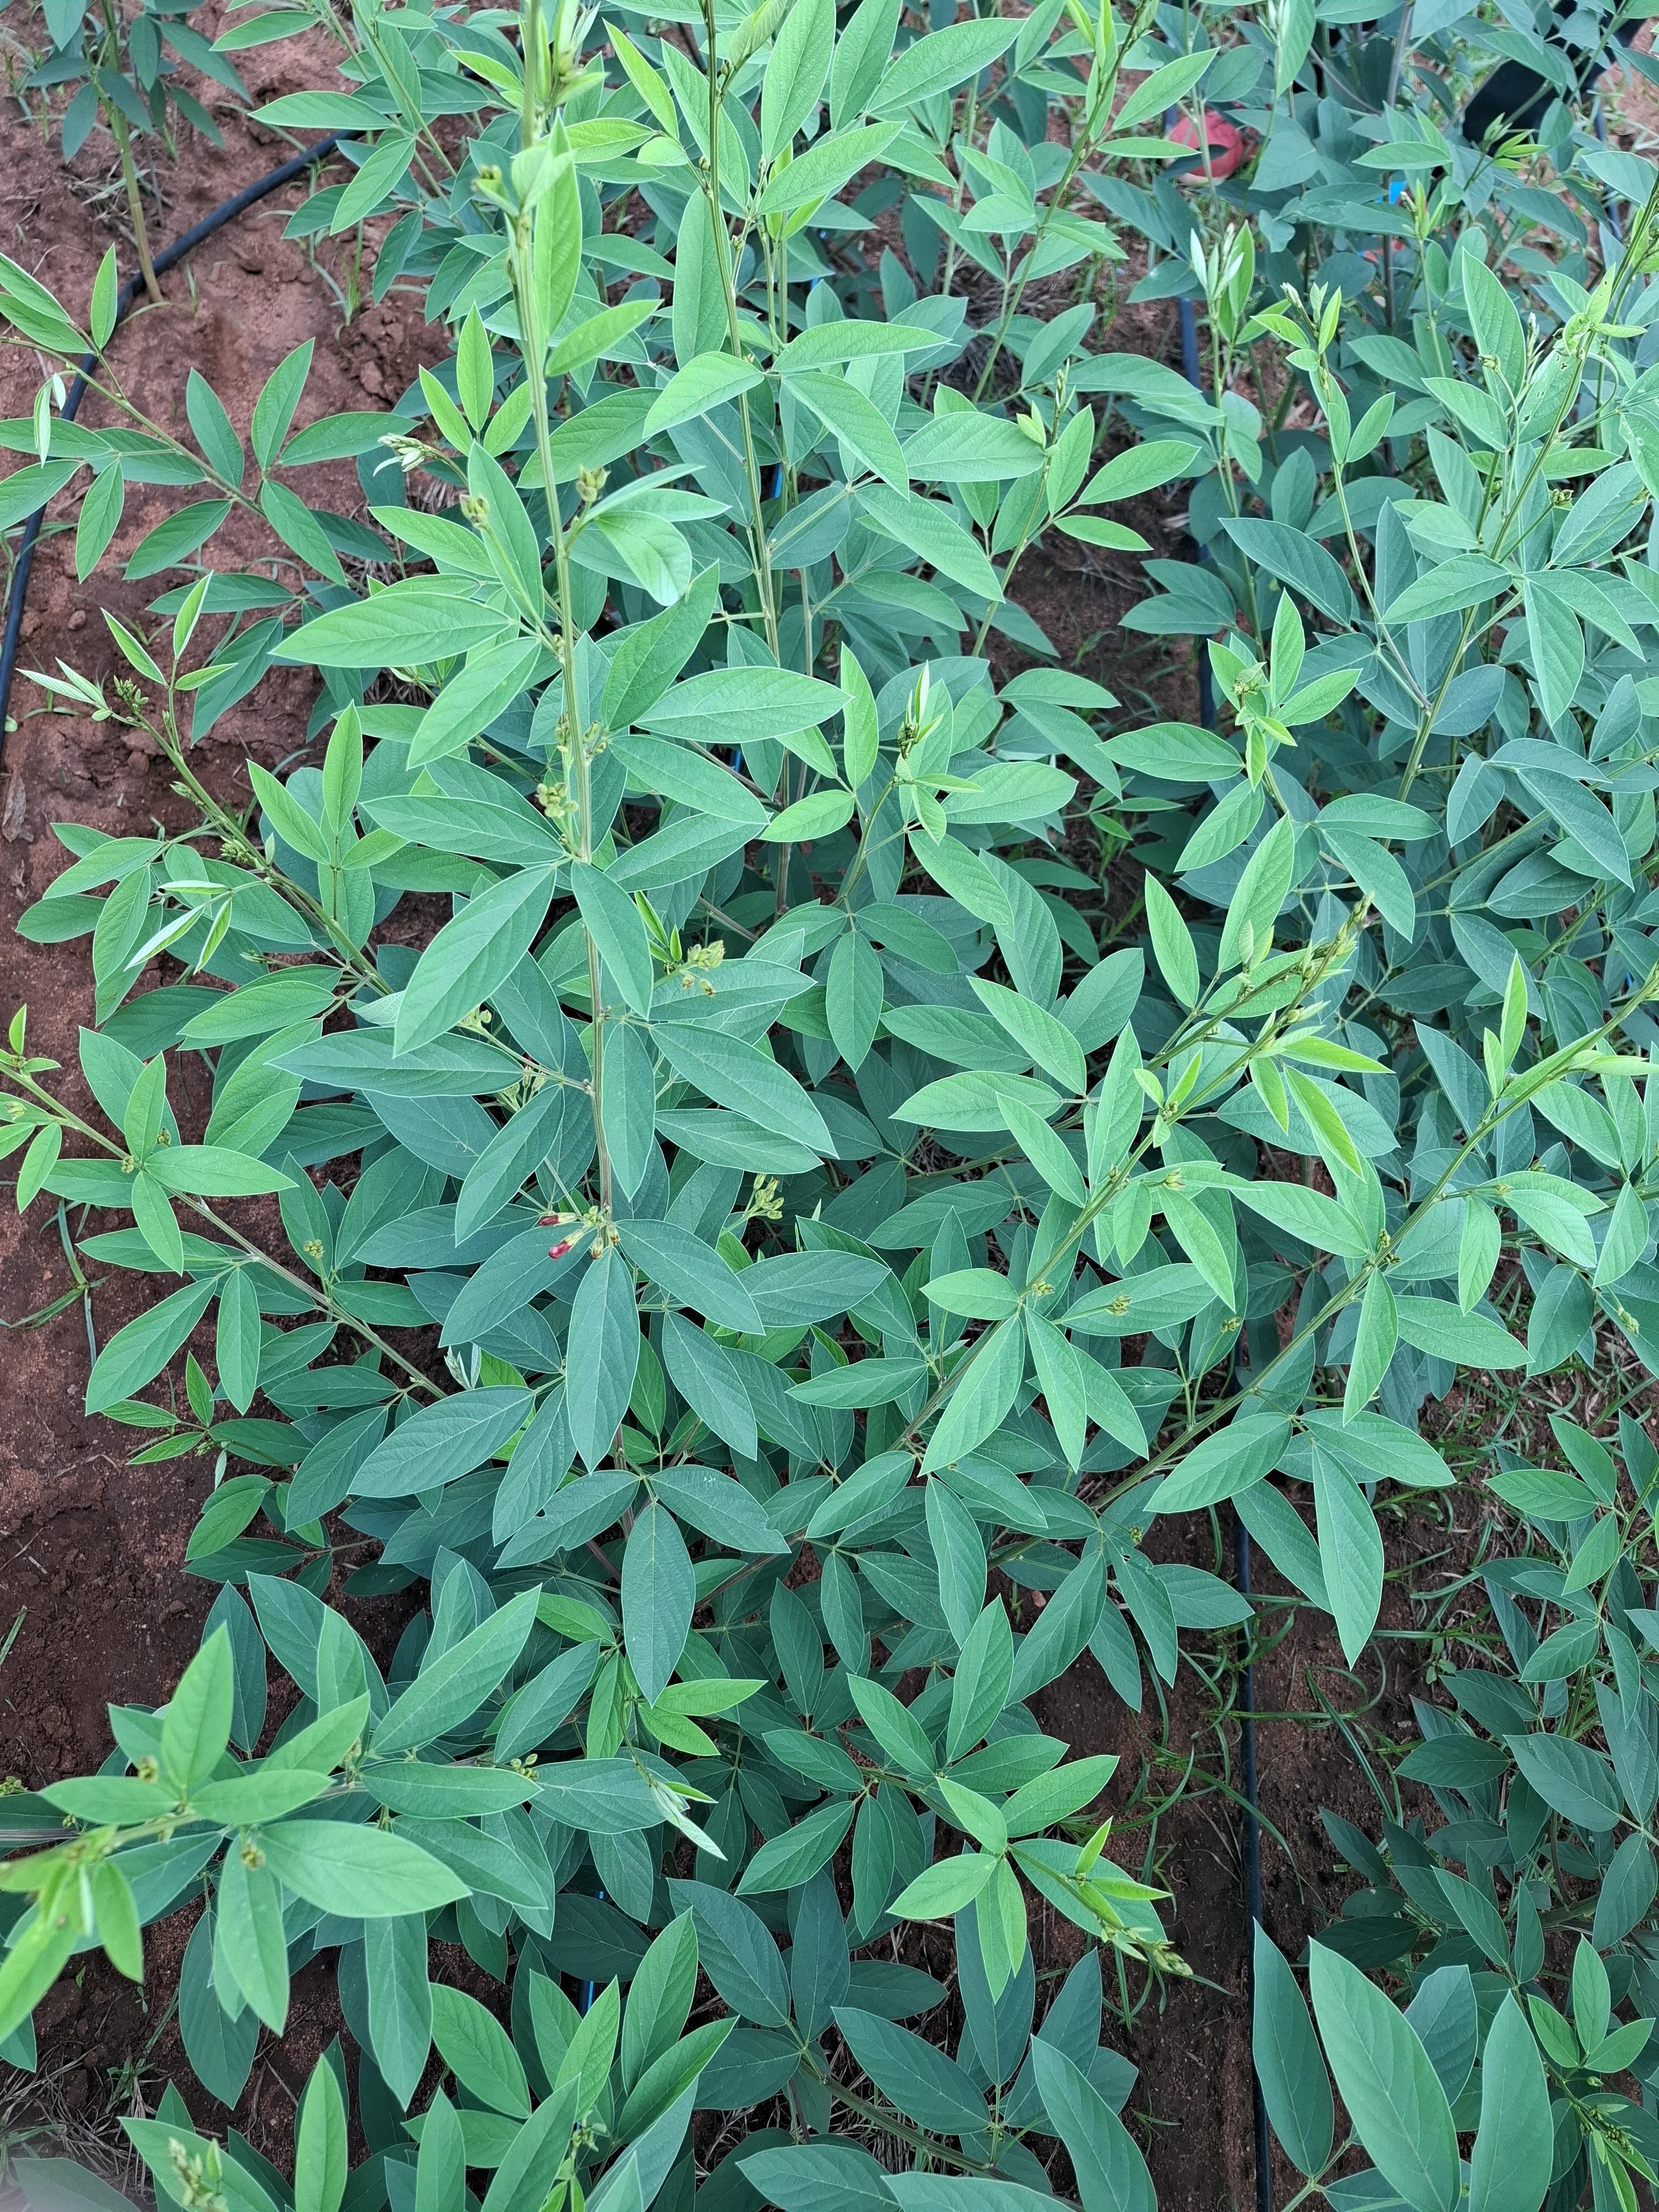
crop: pigeonpea
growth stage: flowering
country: Kenya
